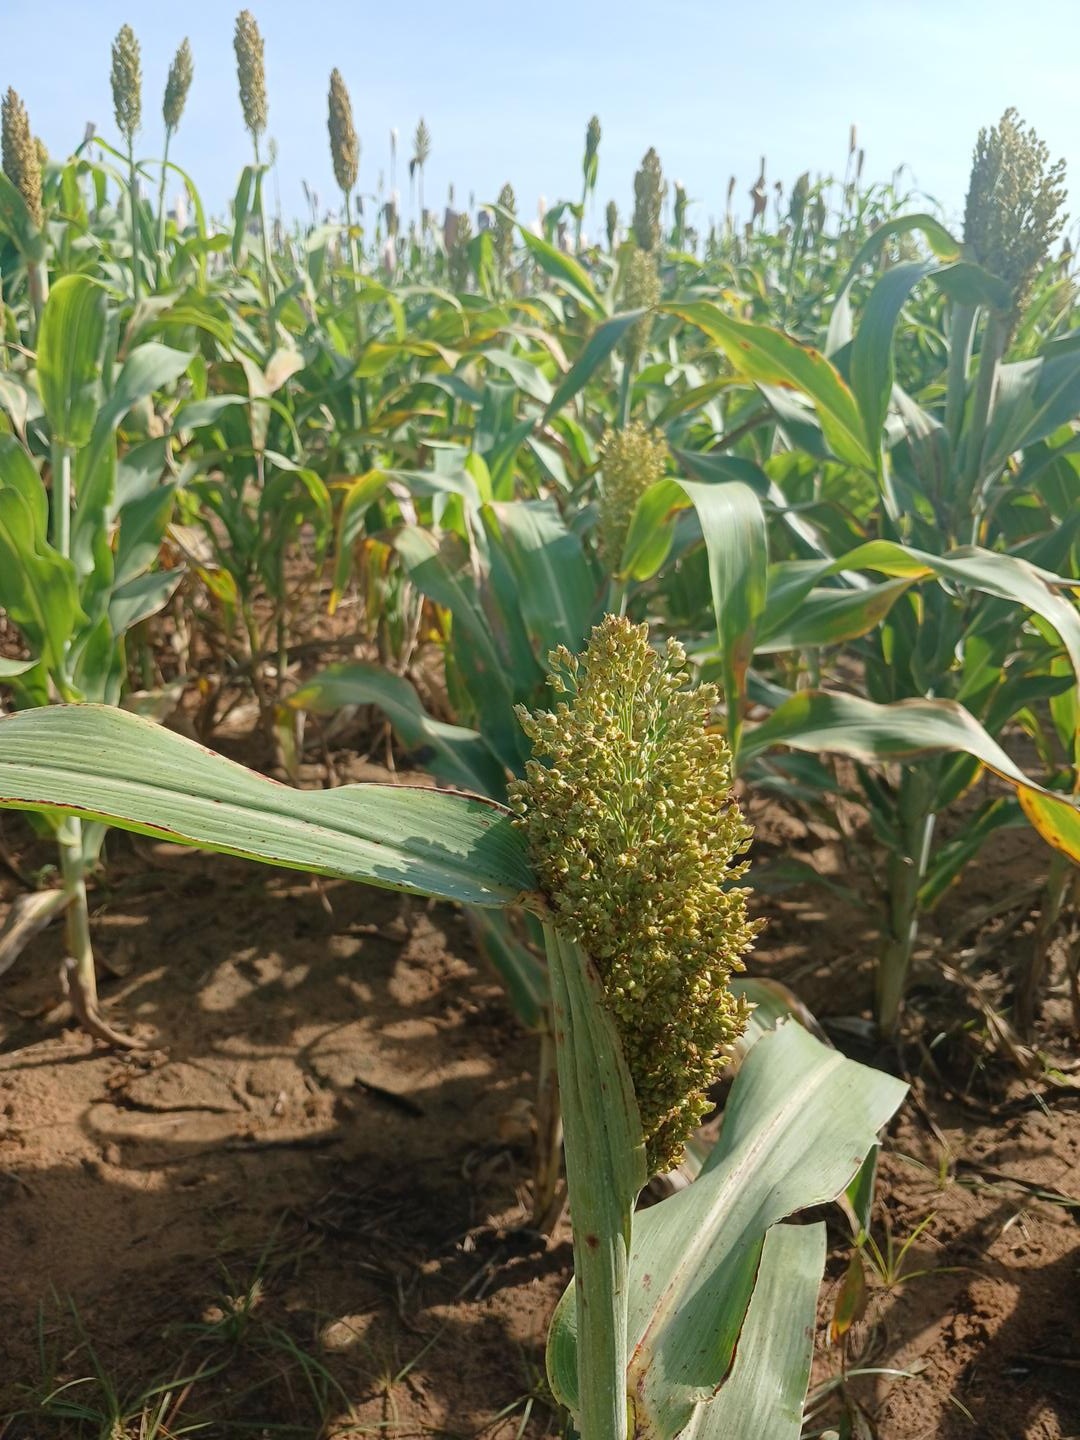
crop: sorghum
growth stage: filling grain
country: Senegal
